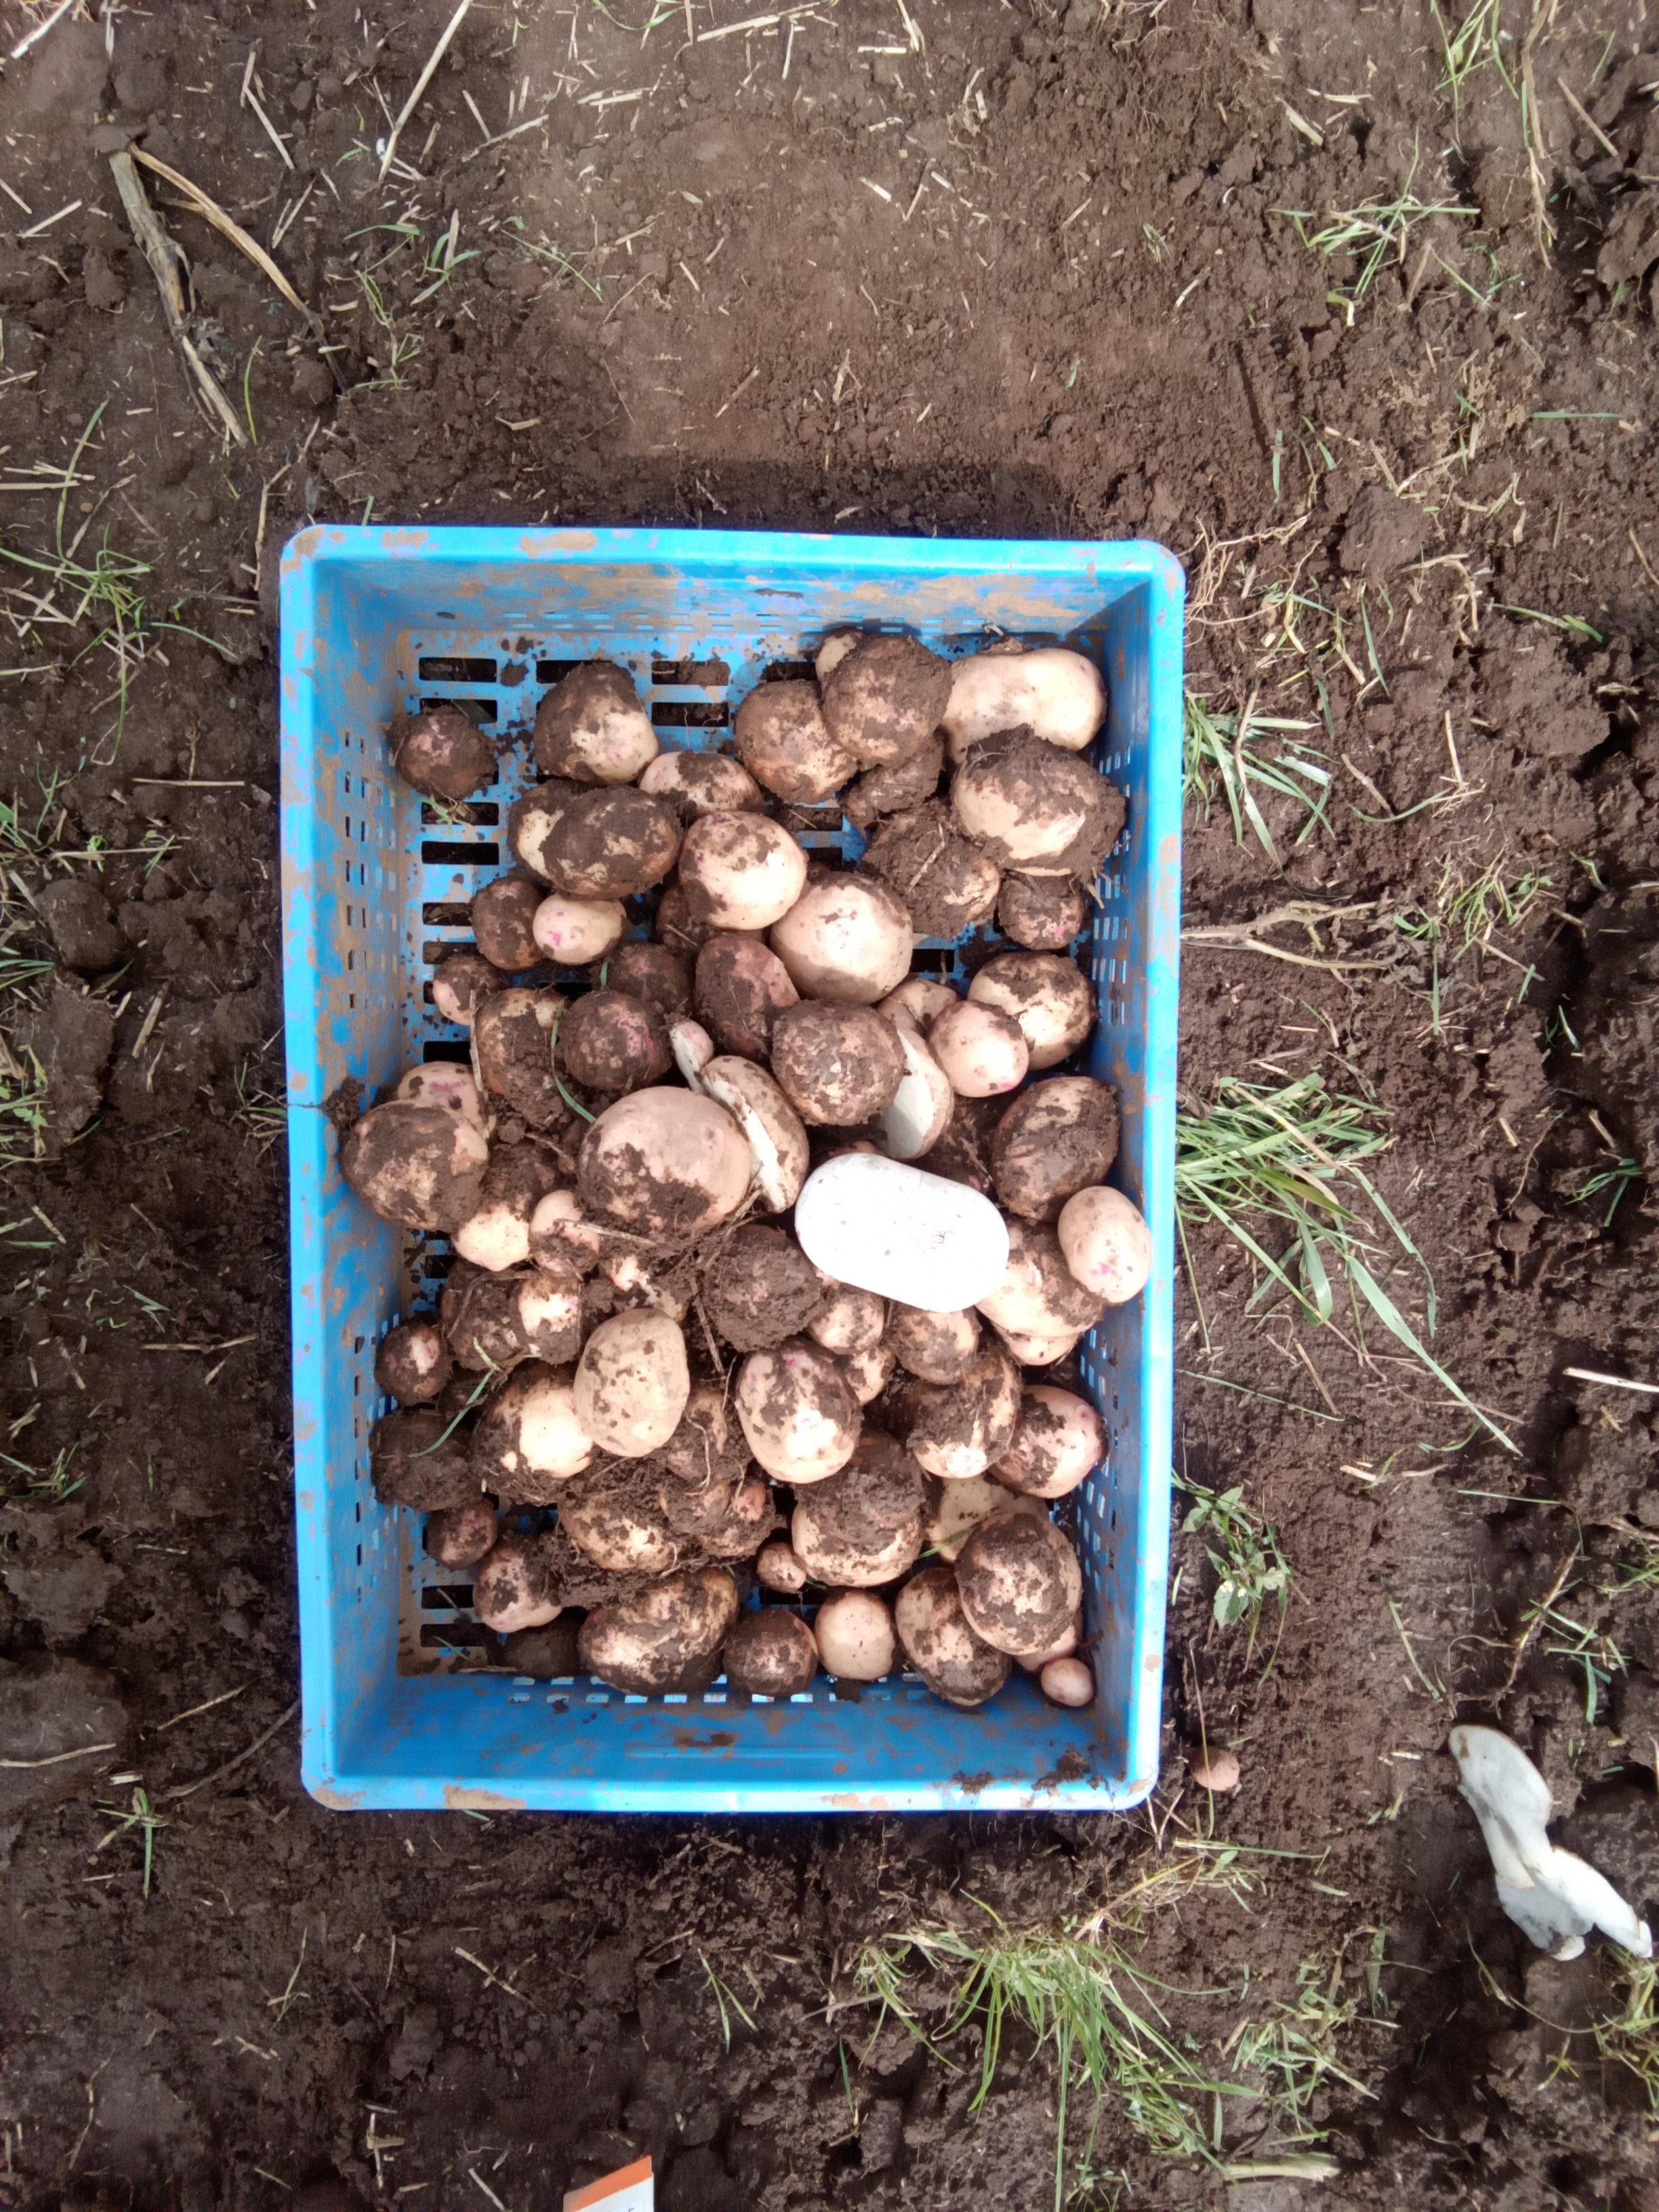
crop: potato
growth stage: harvest
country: Kenya
